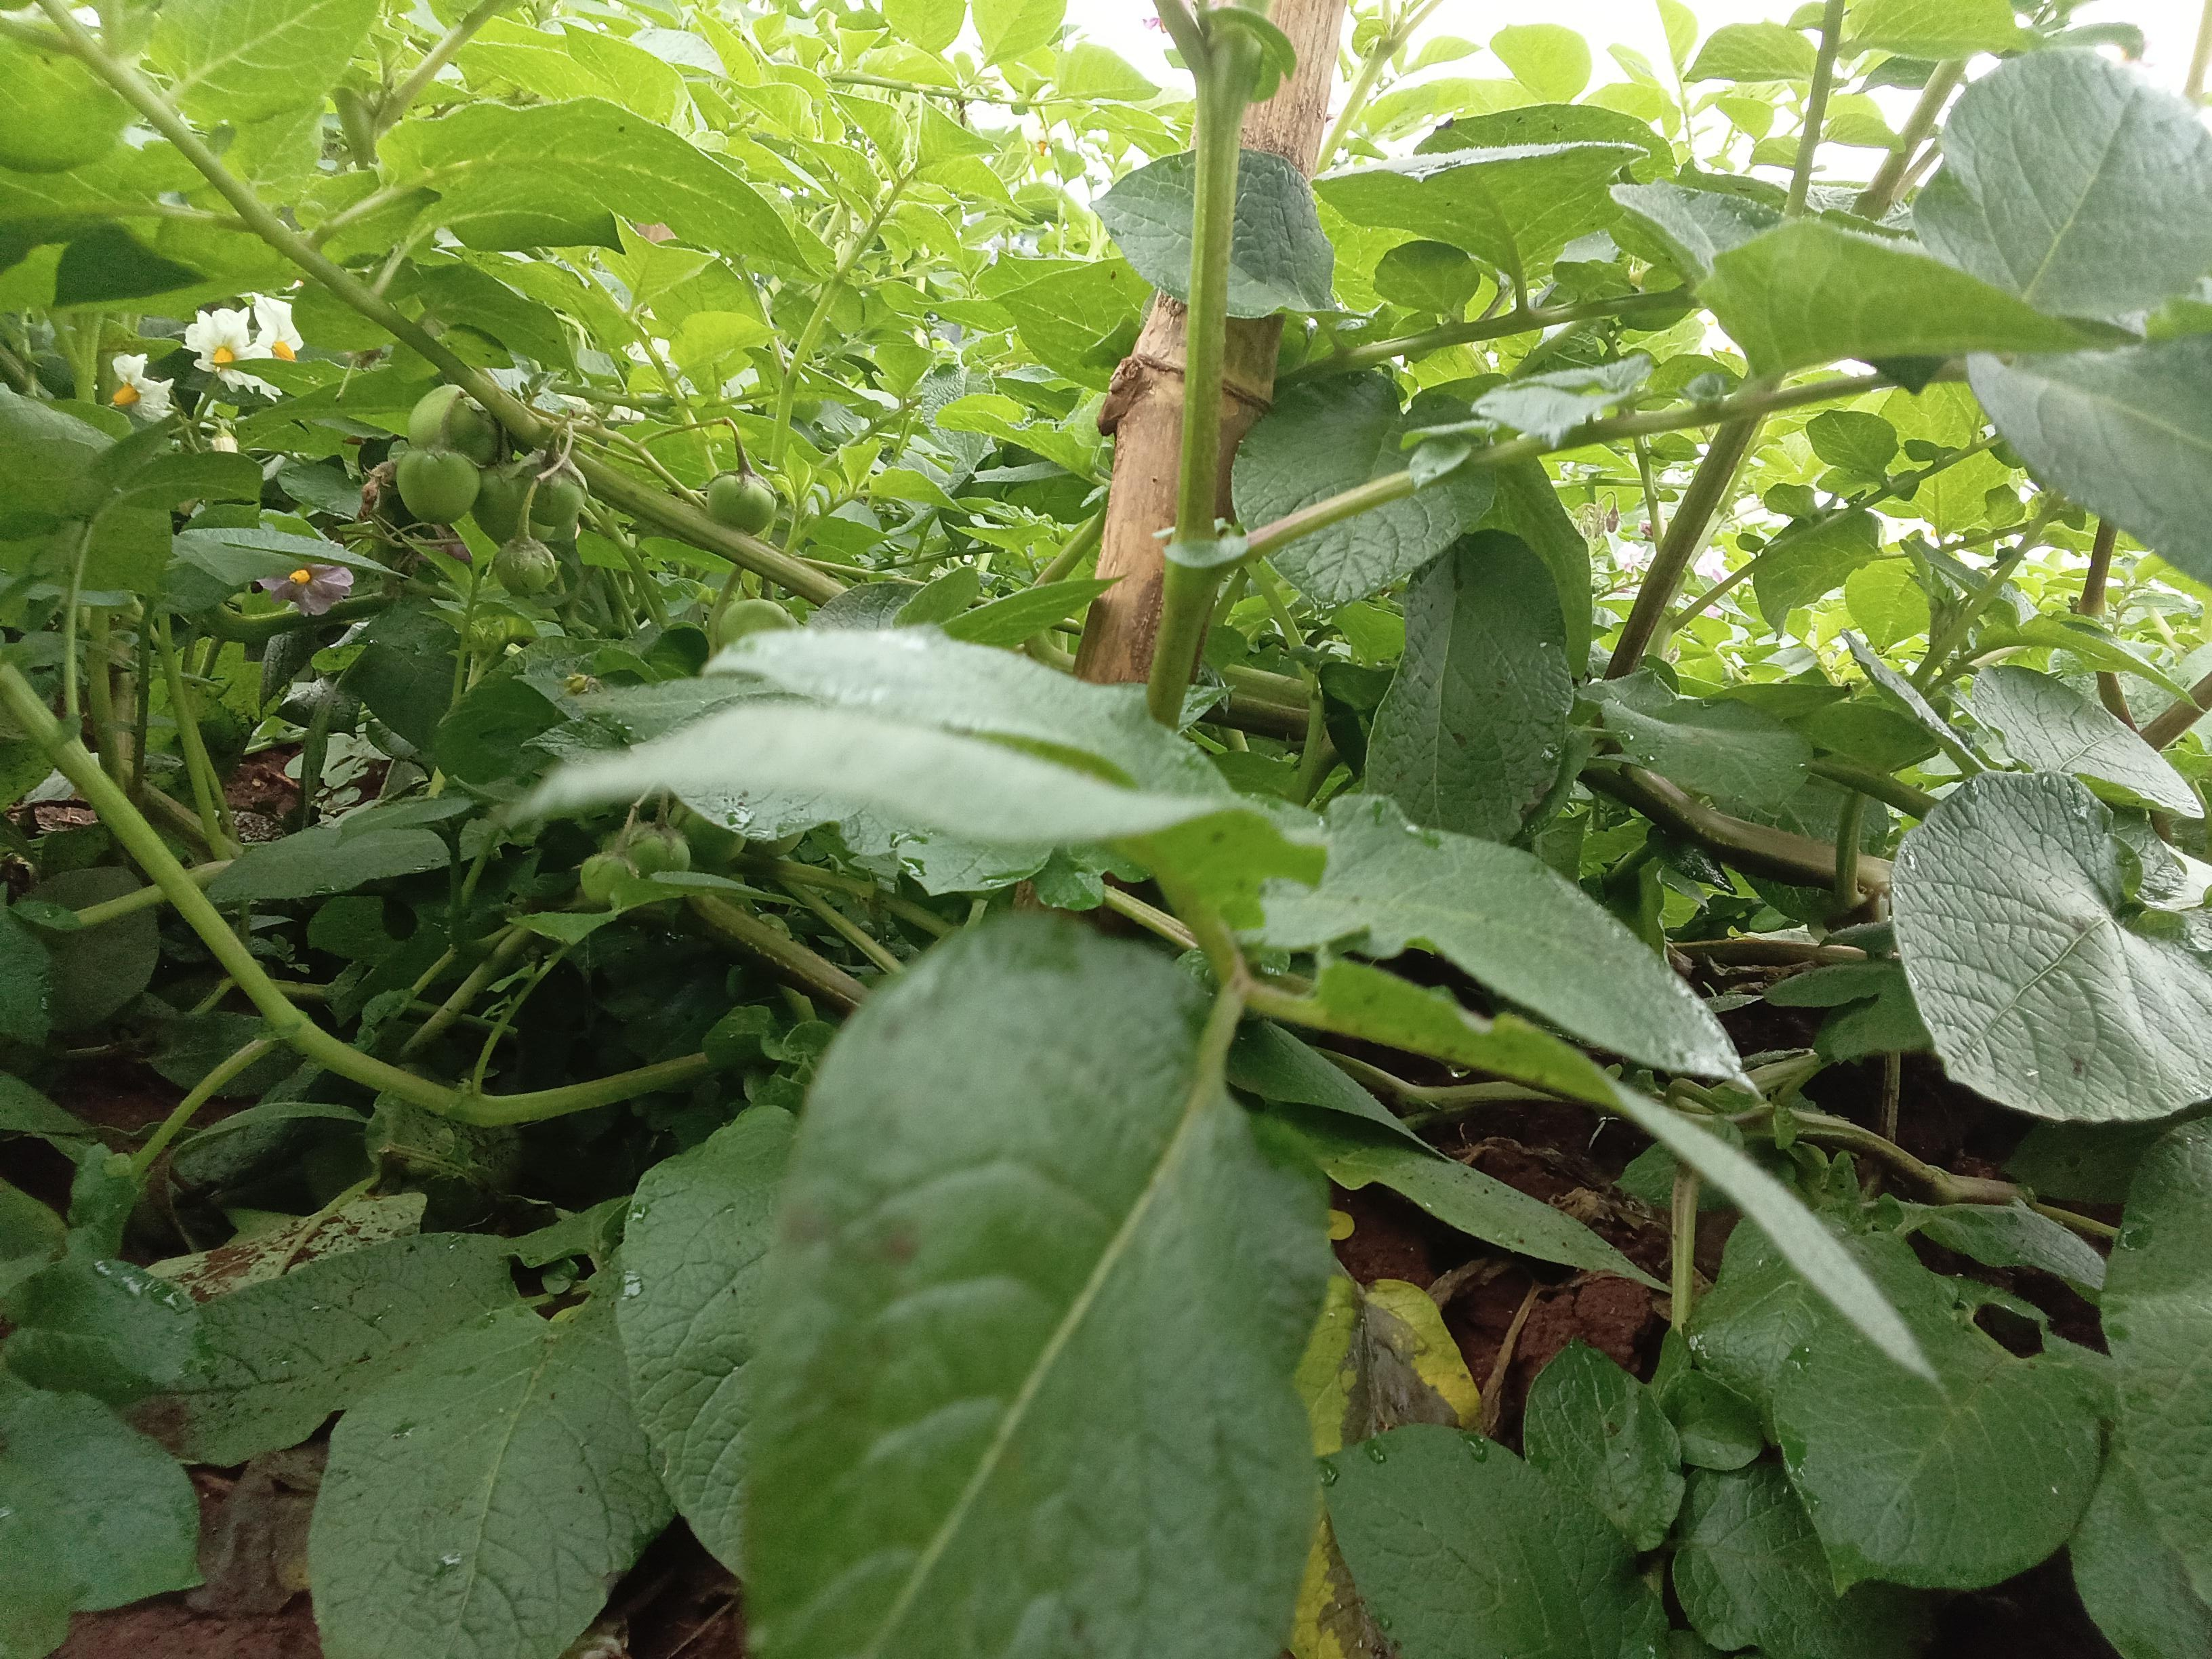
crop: potato
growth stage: flowering
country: Kenya
